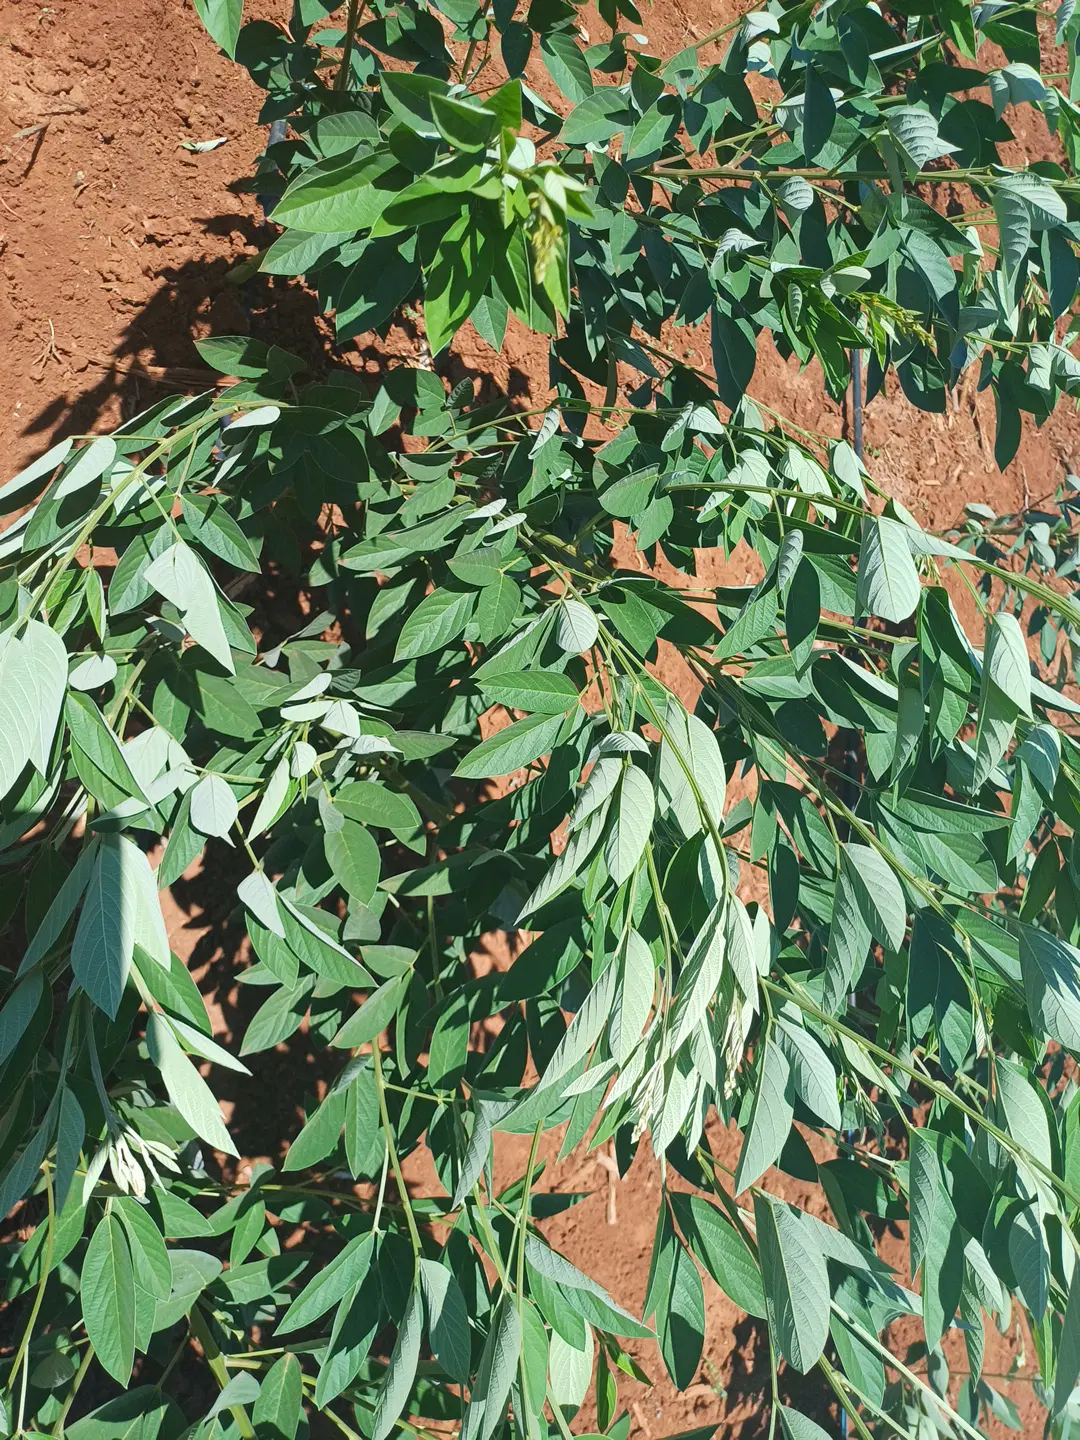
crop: pigeonpea
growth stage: vegetative
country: Kenya
